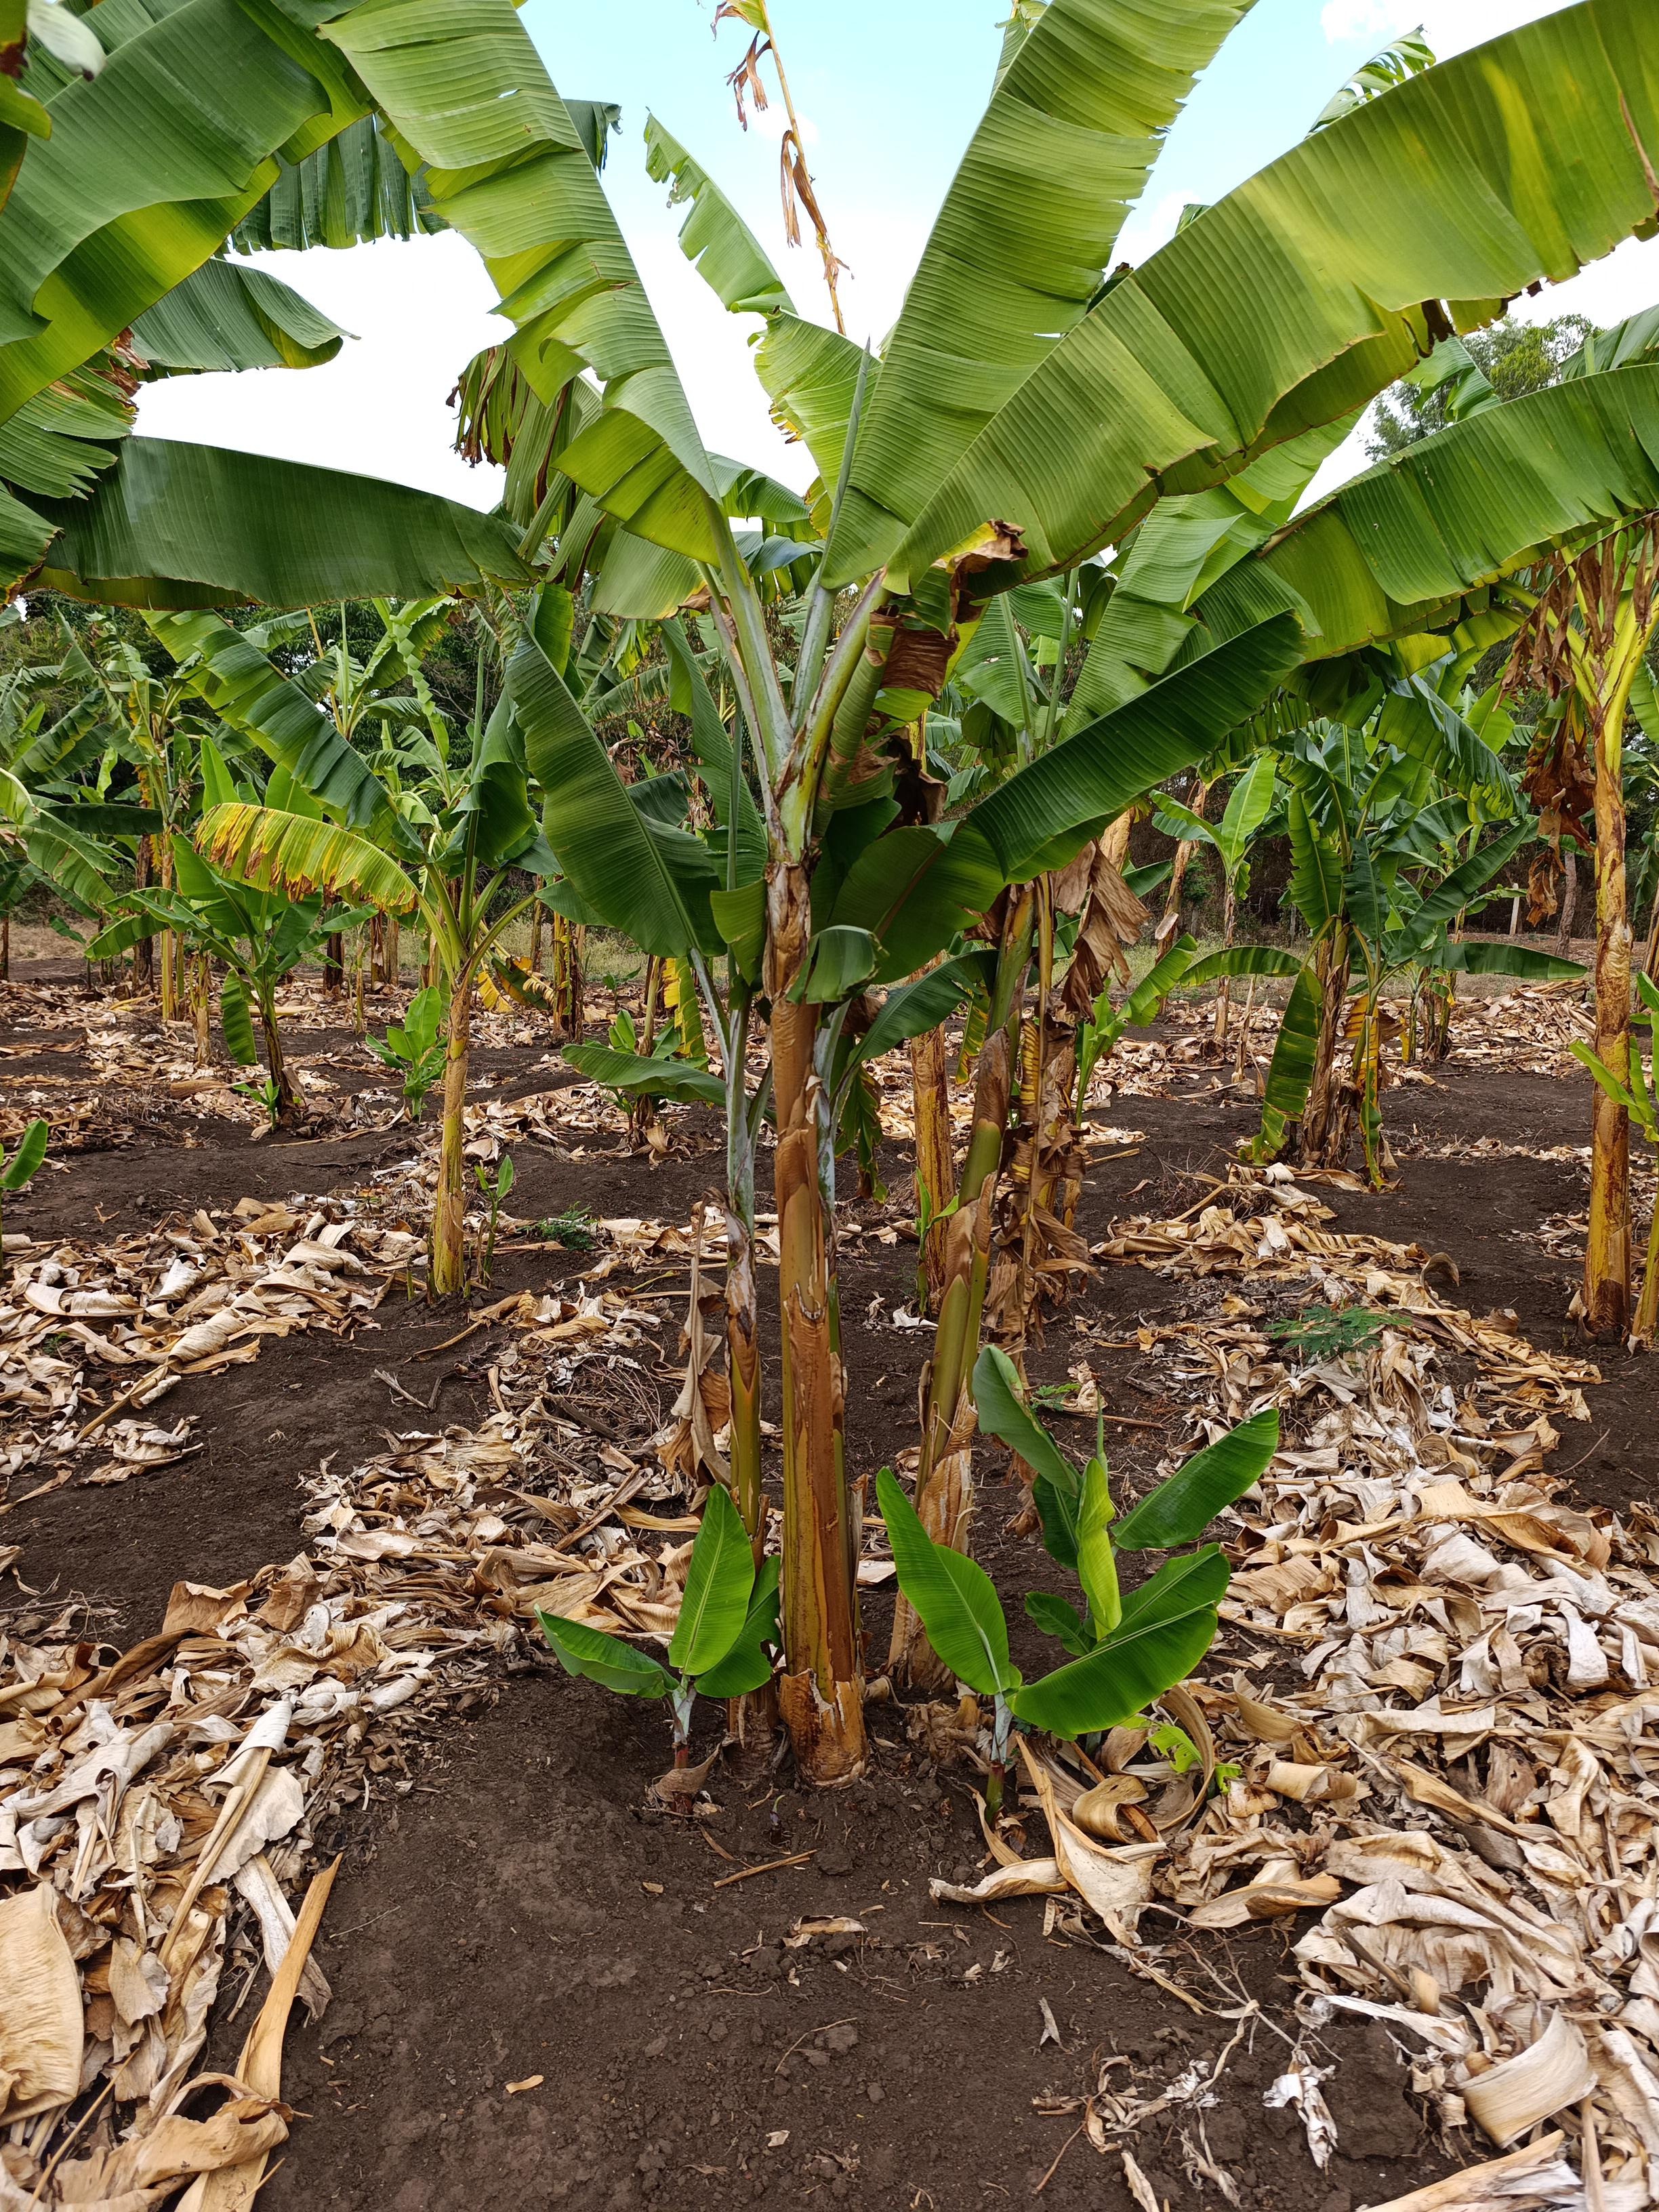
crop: banana
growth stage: vegetative
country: Tanzania
